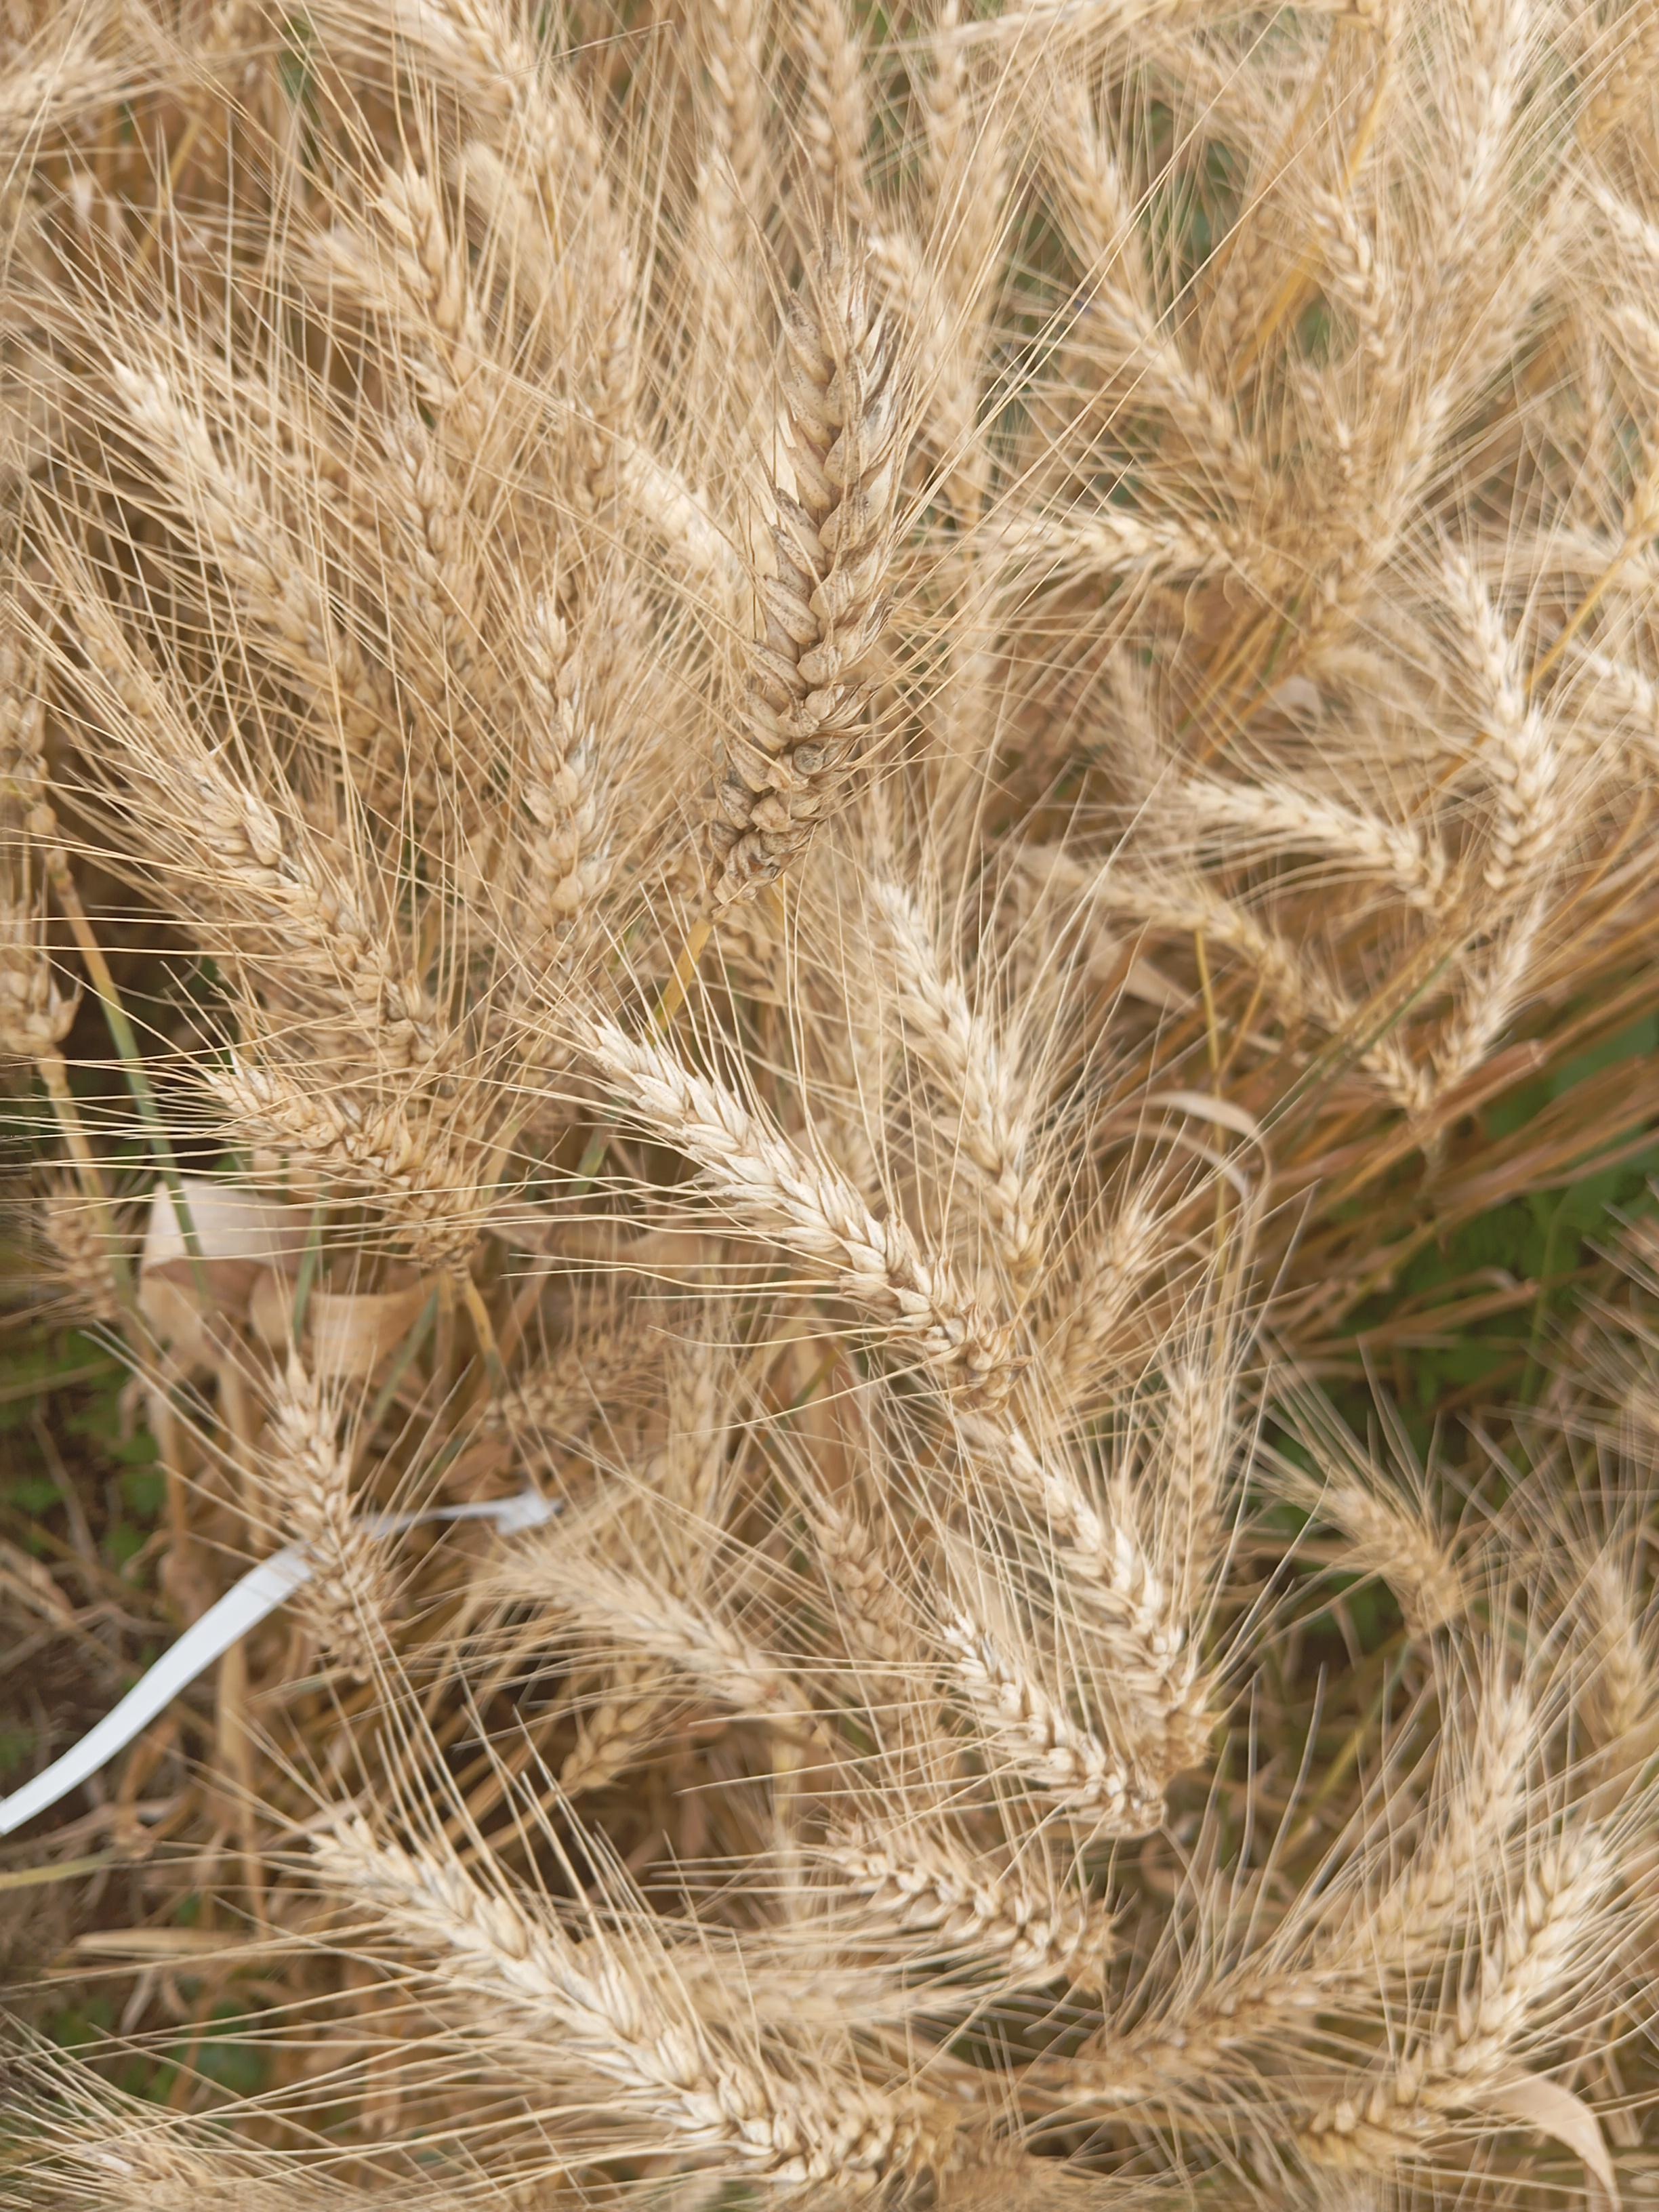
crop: wheat
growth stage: maturity
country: Kenya
